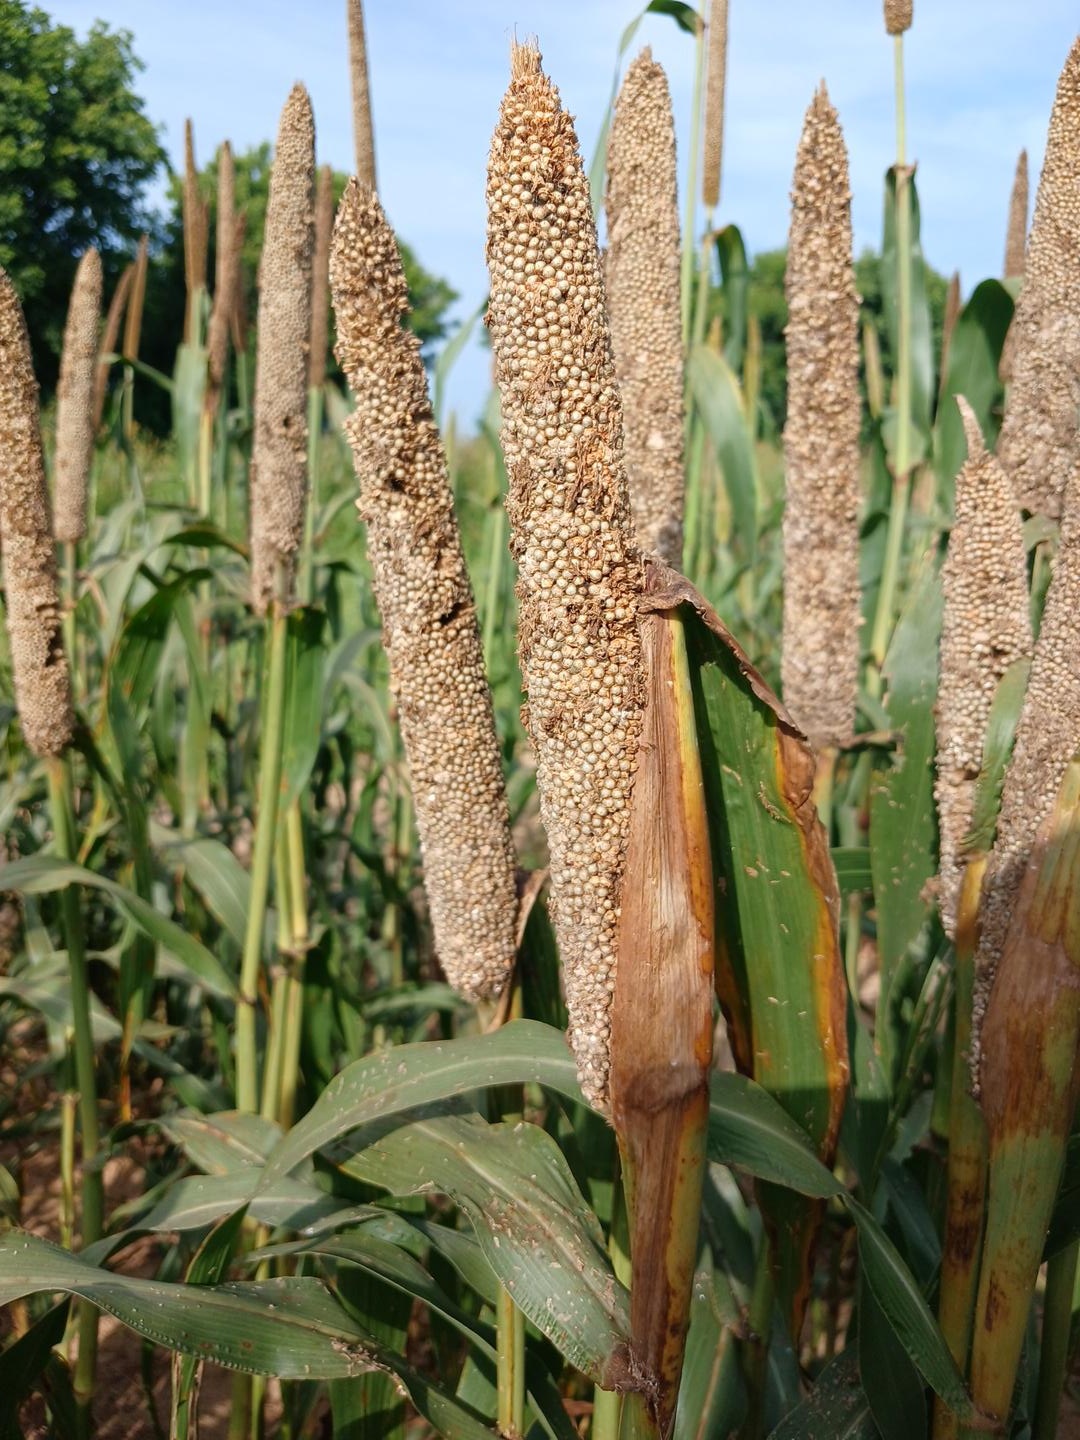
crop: pearl millet
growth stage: maturity
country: Senegal
